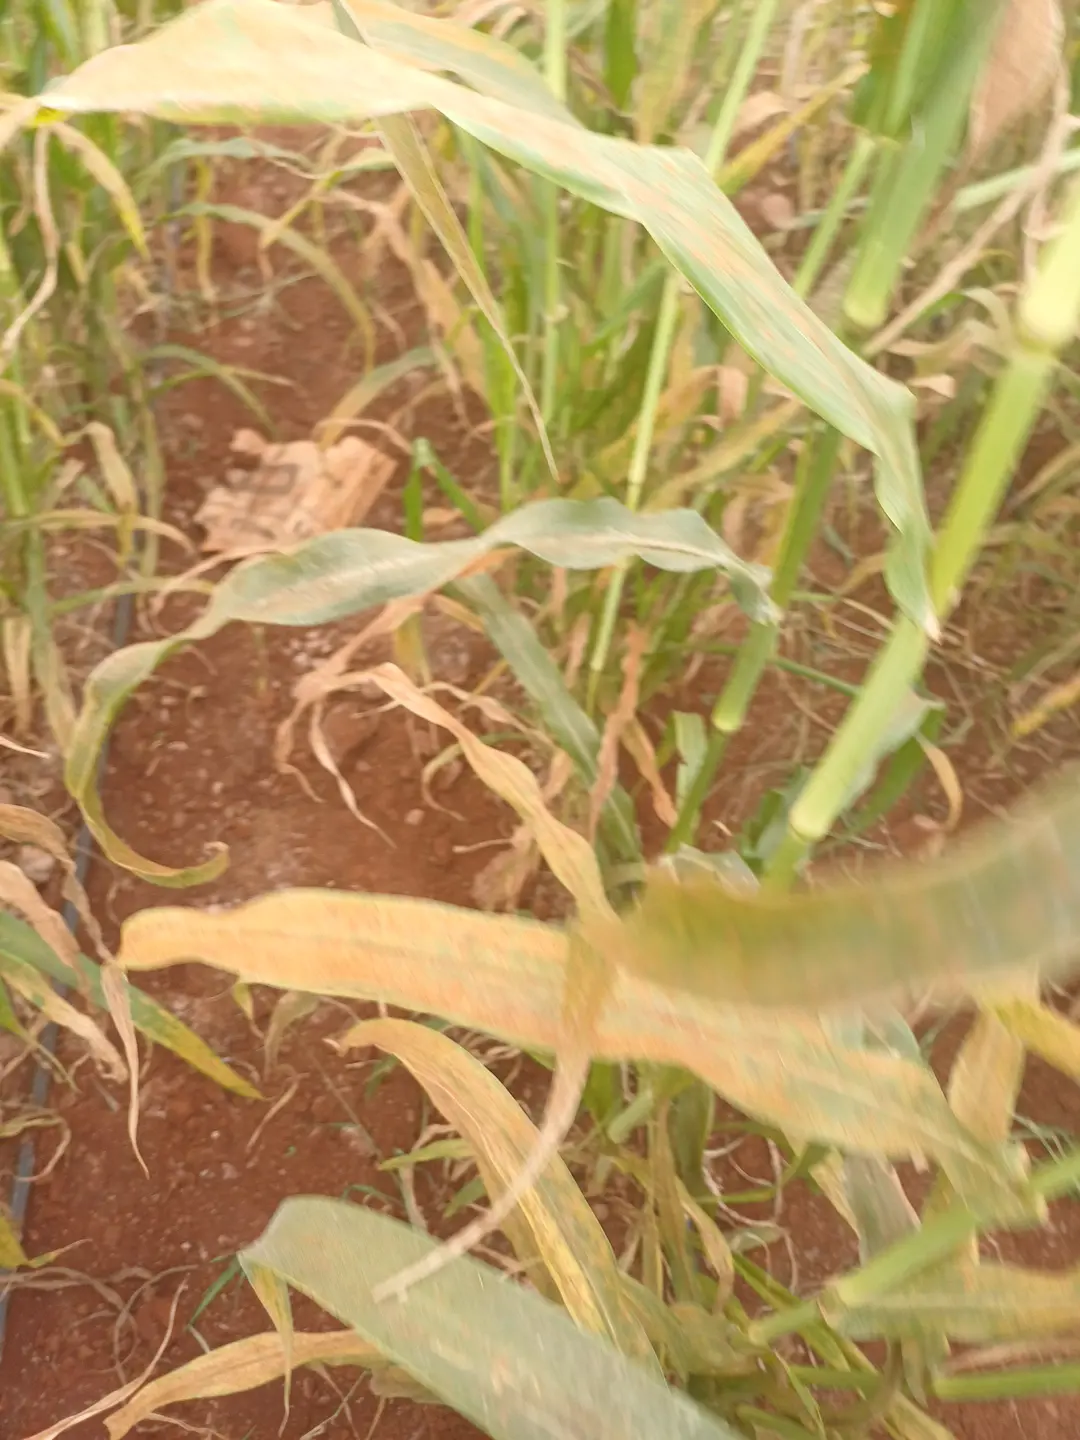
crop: pearl millet
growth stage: filling grain
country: Kenya
